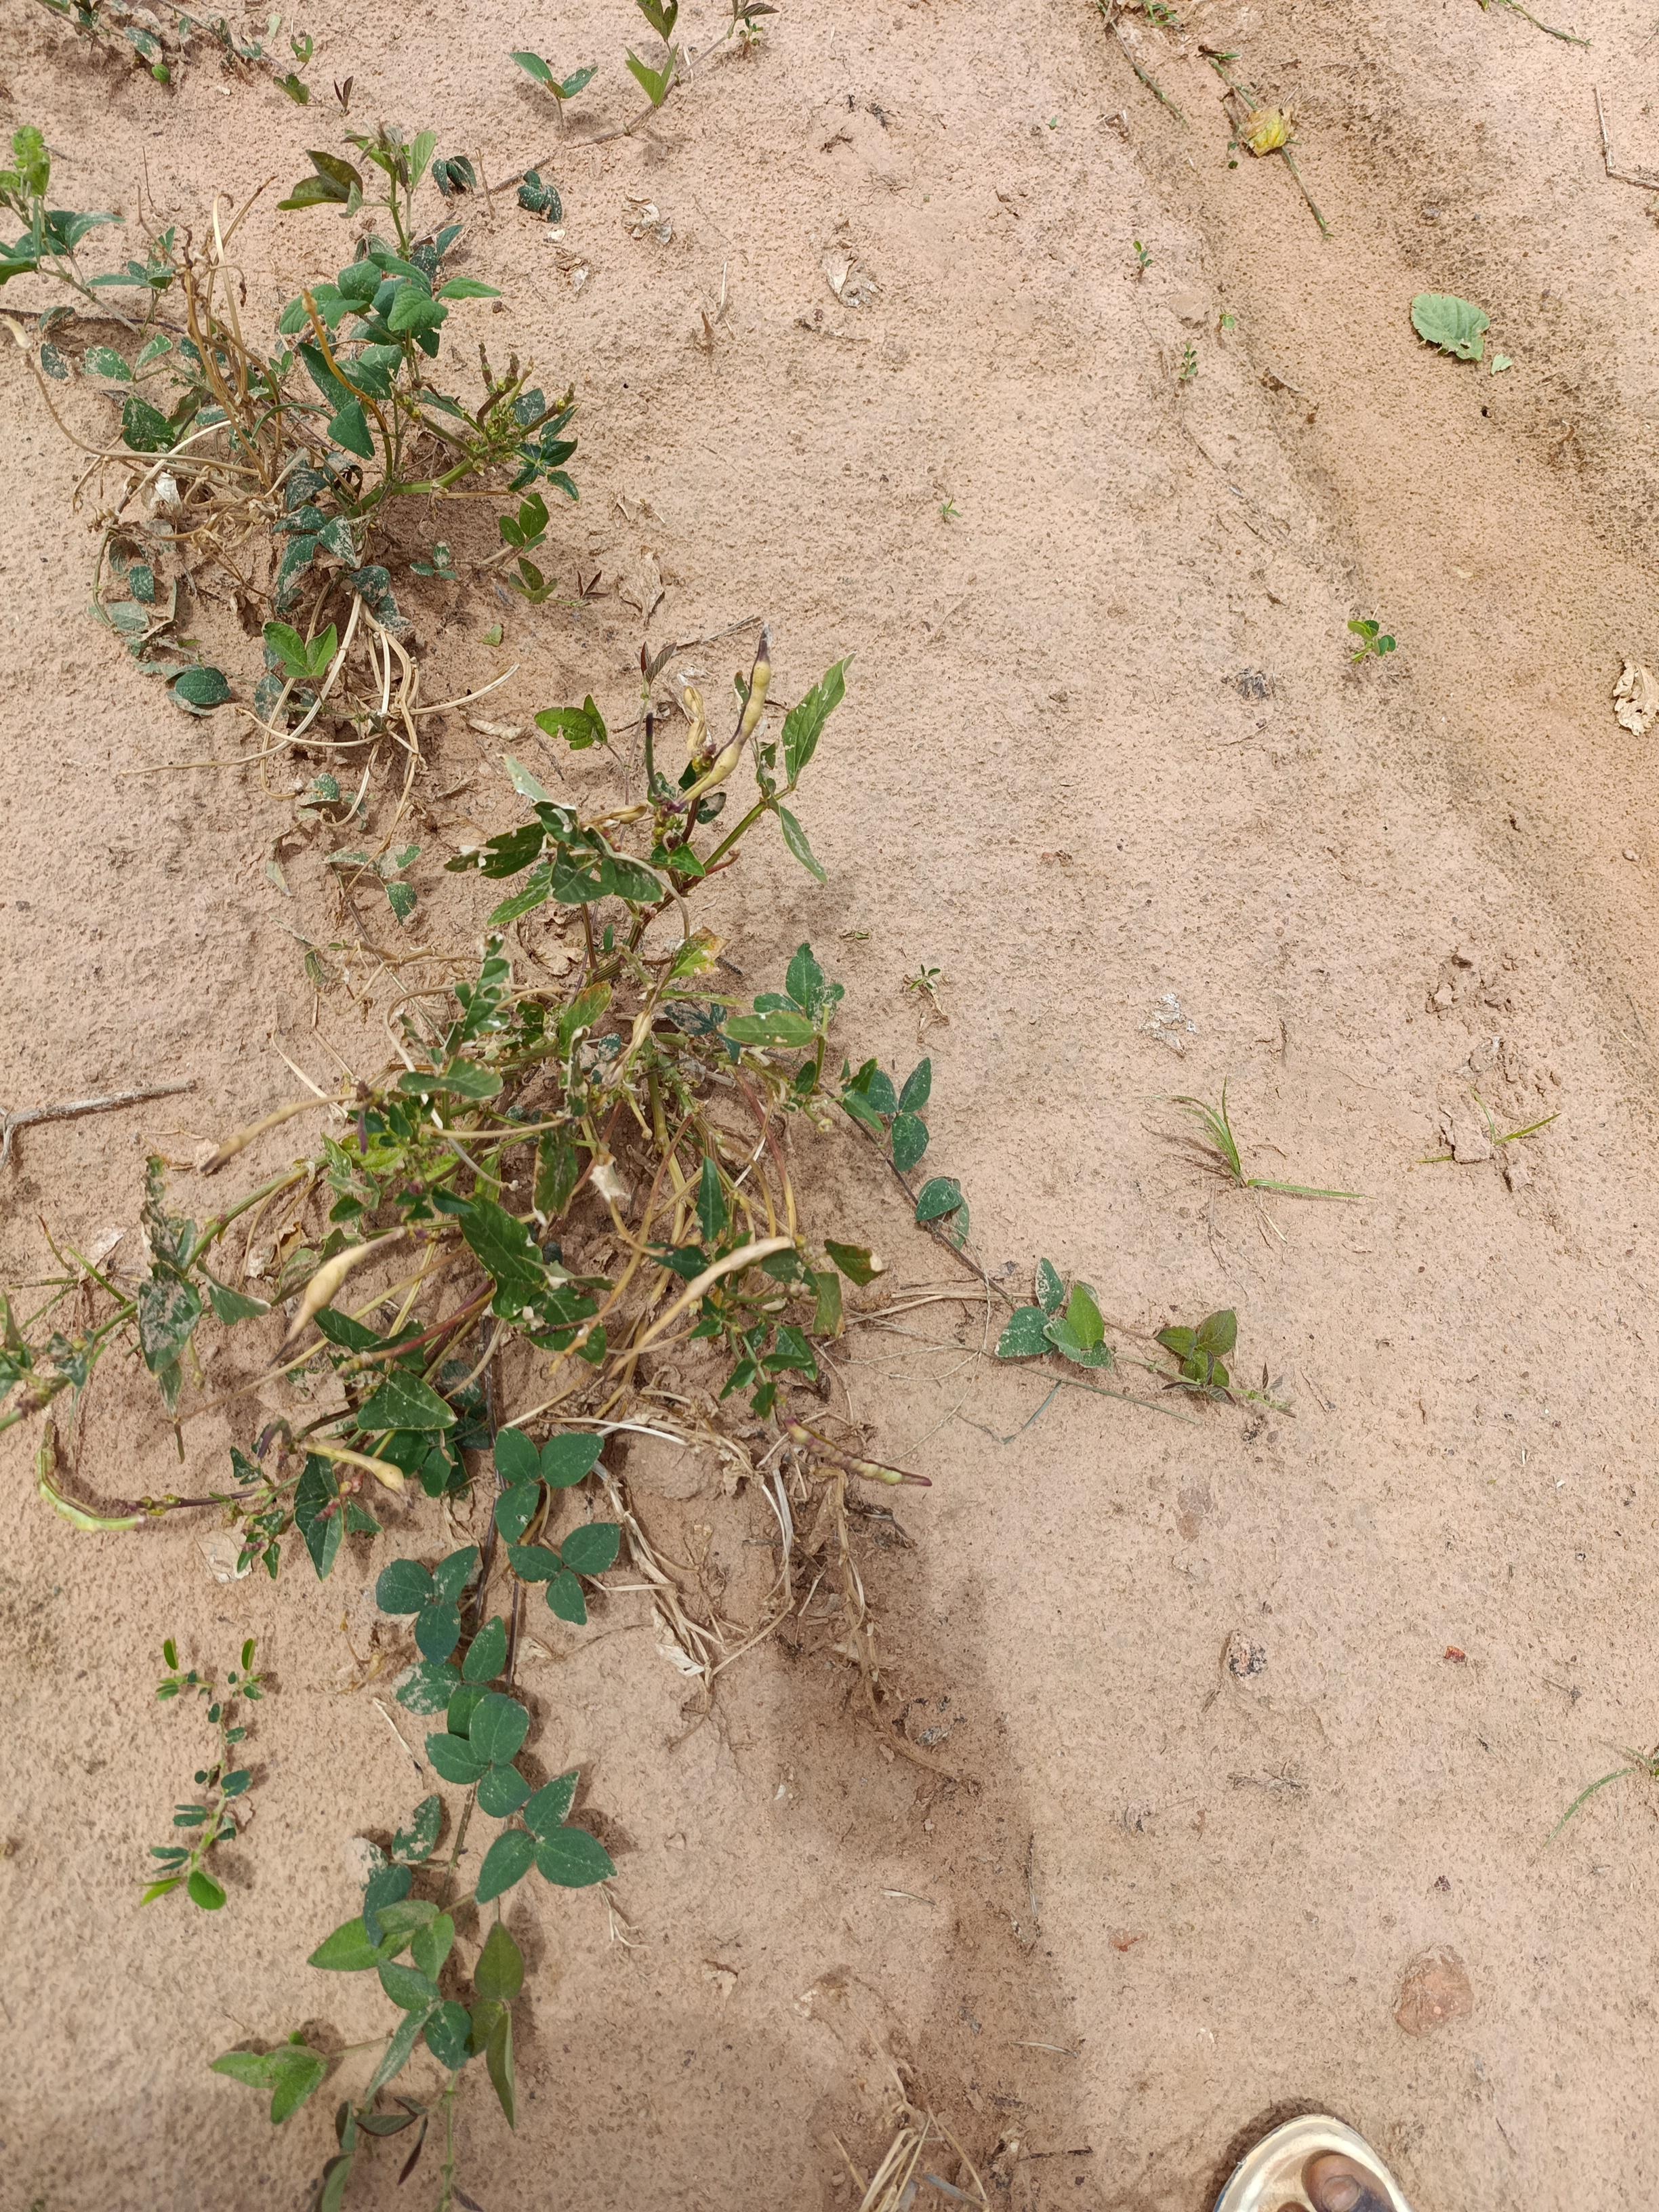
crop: cowpea
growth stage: harvest maturity
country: Nigeria
